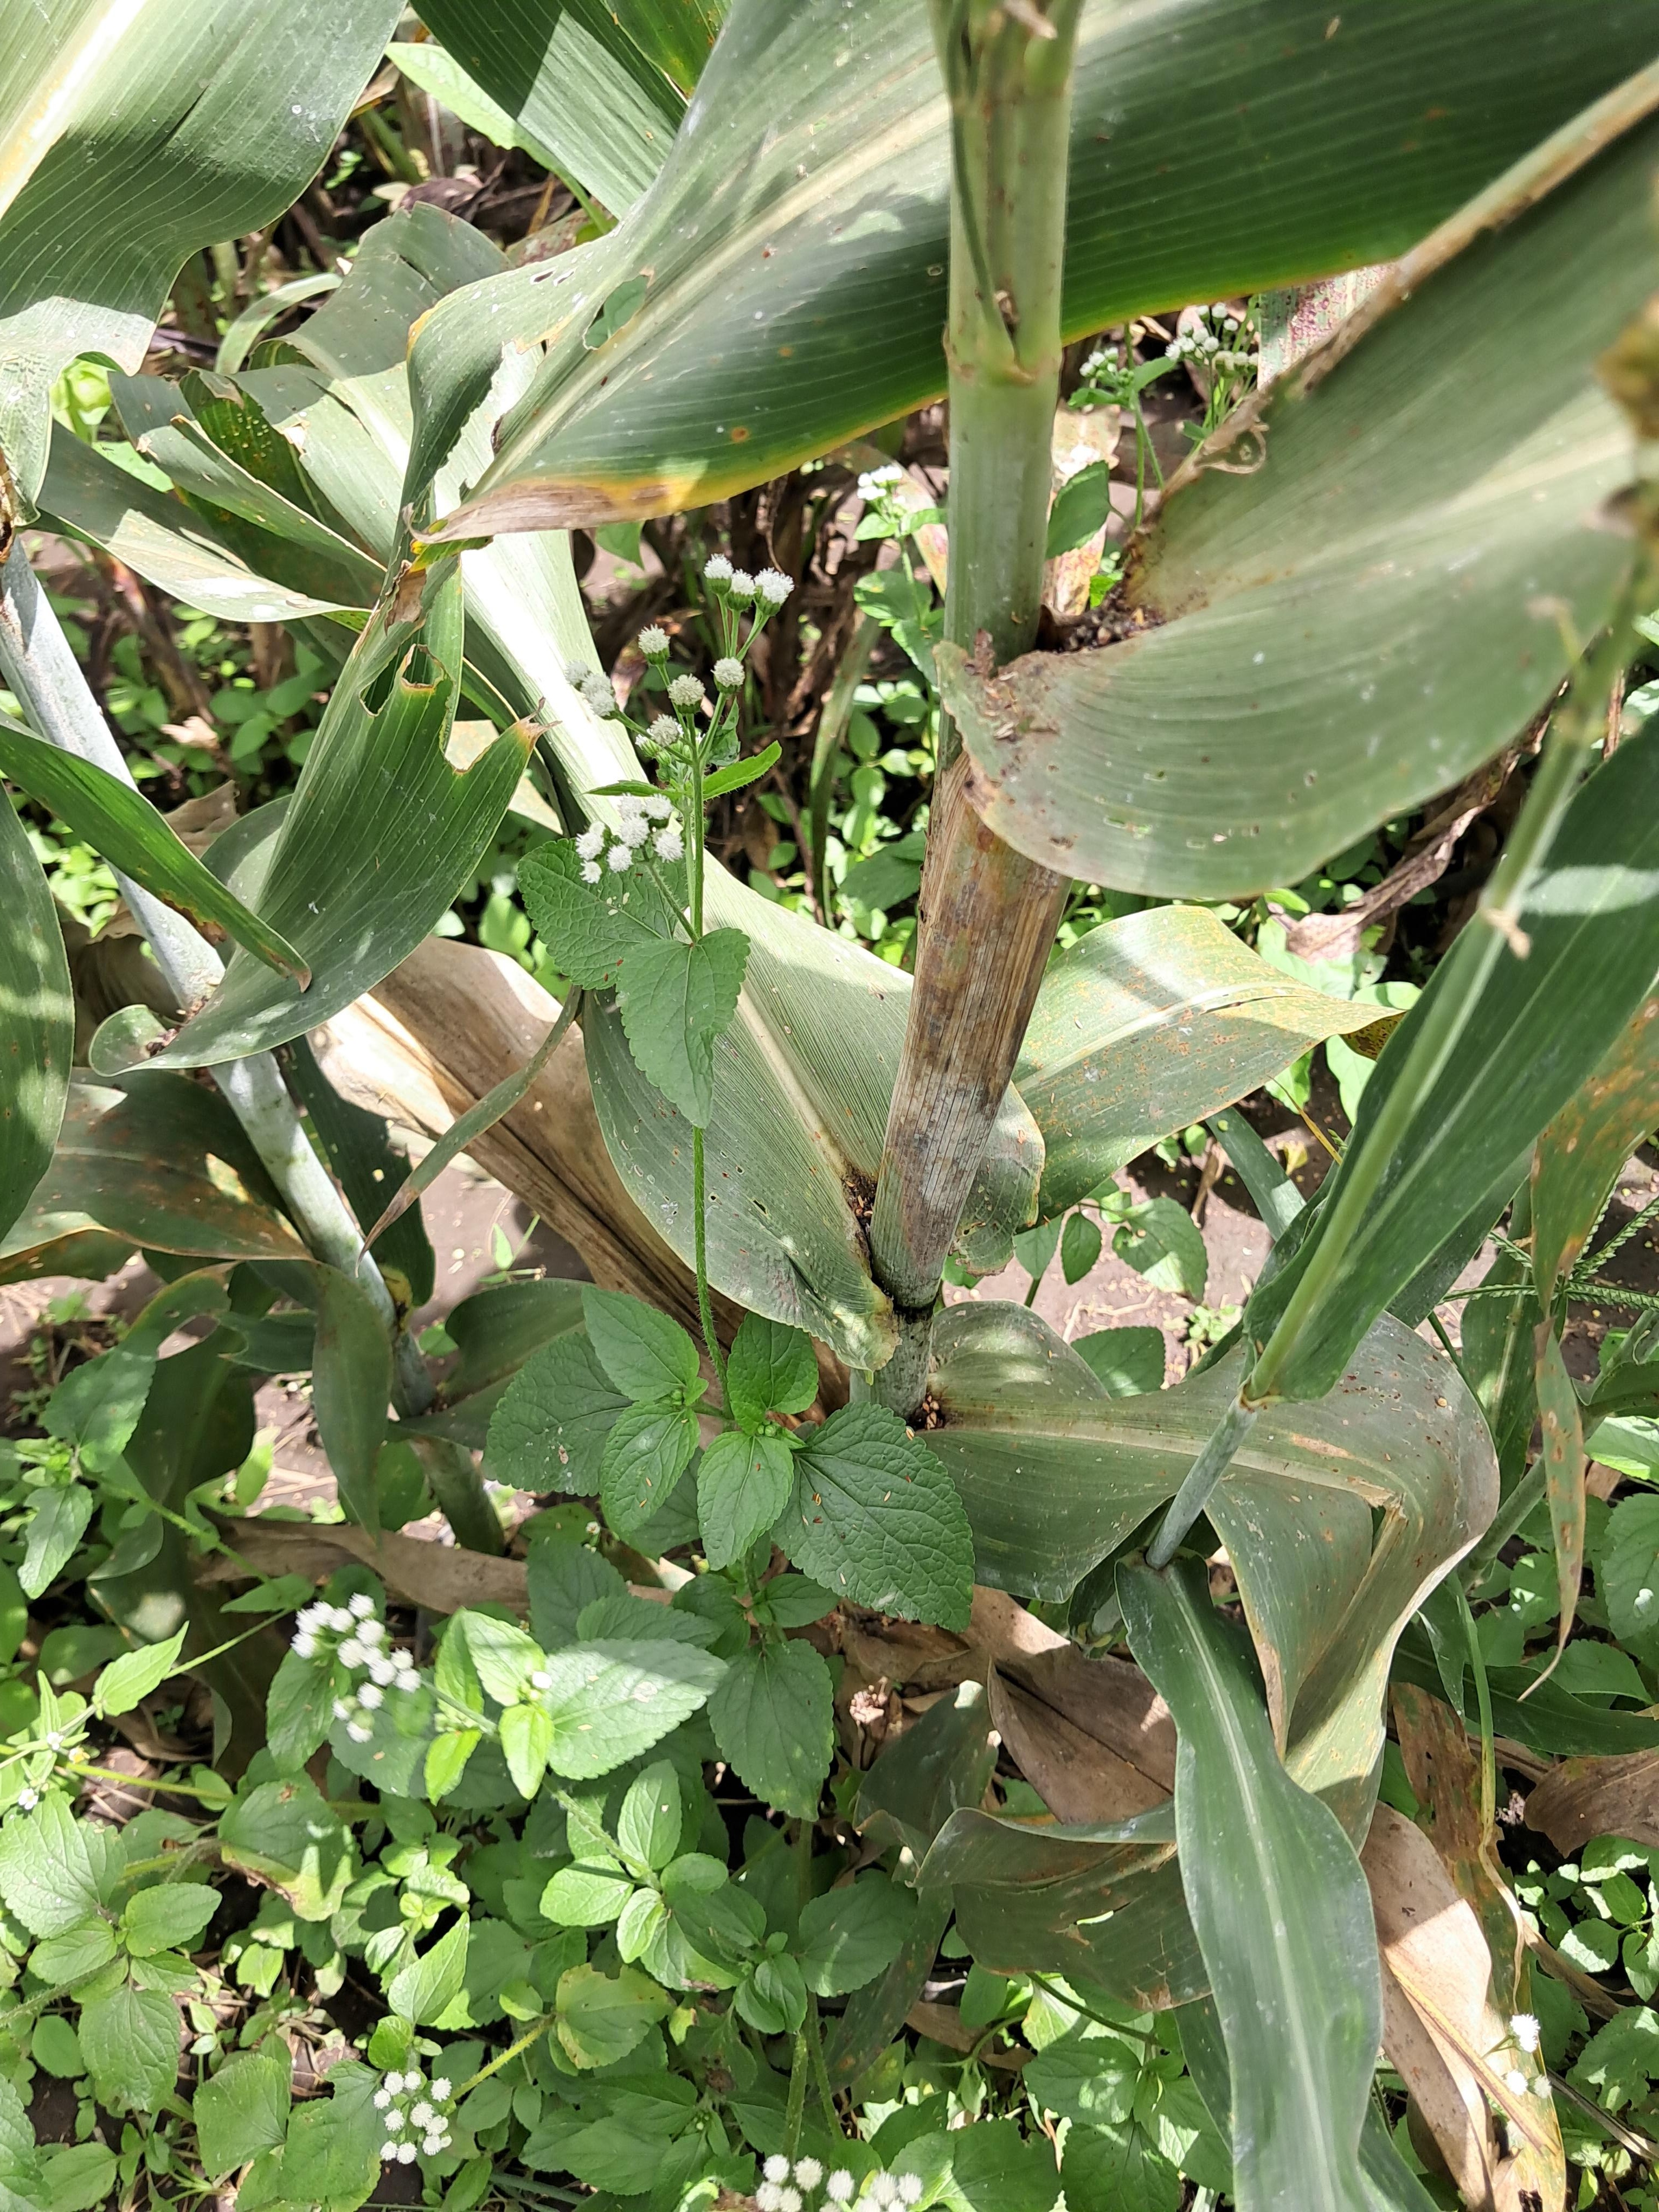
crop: sorghum
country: Tanzania
